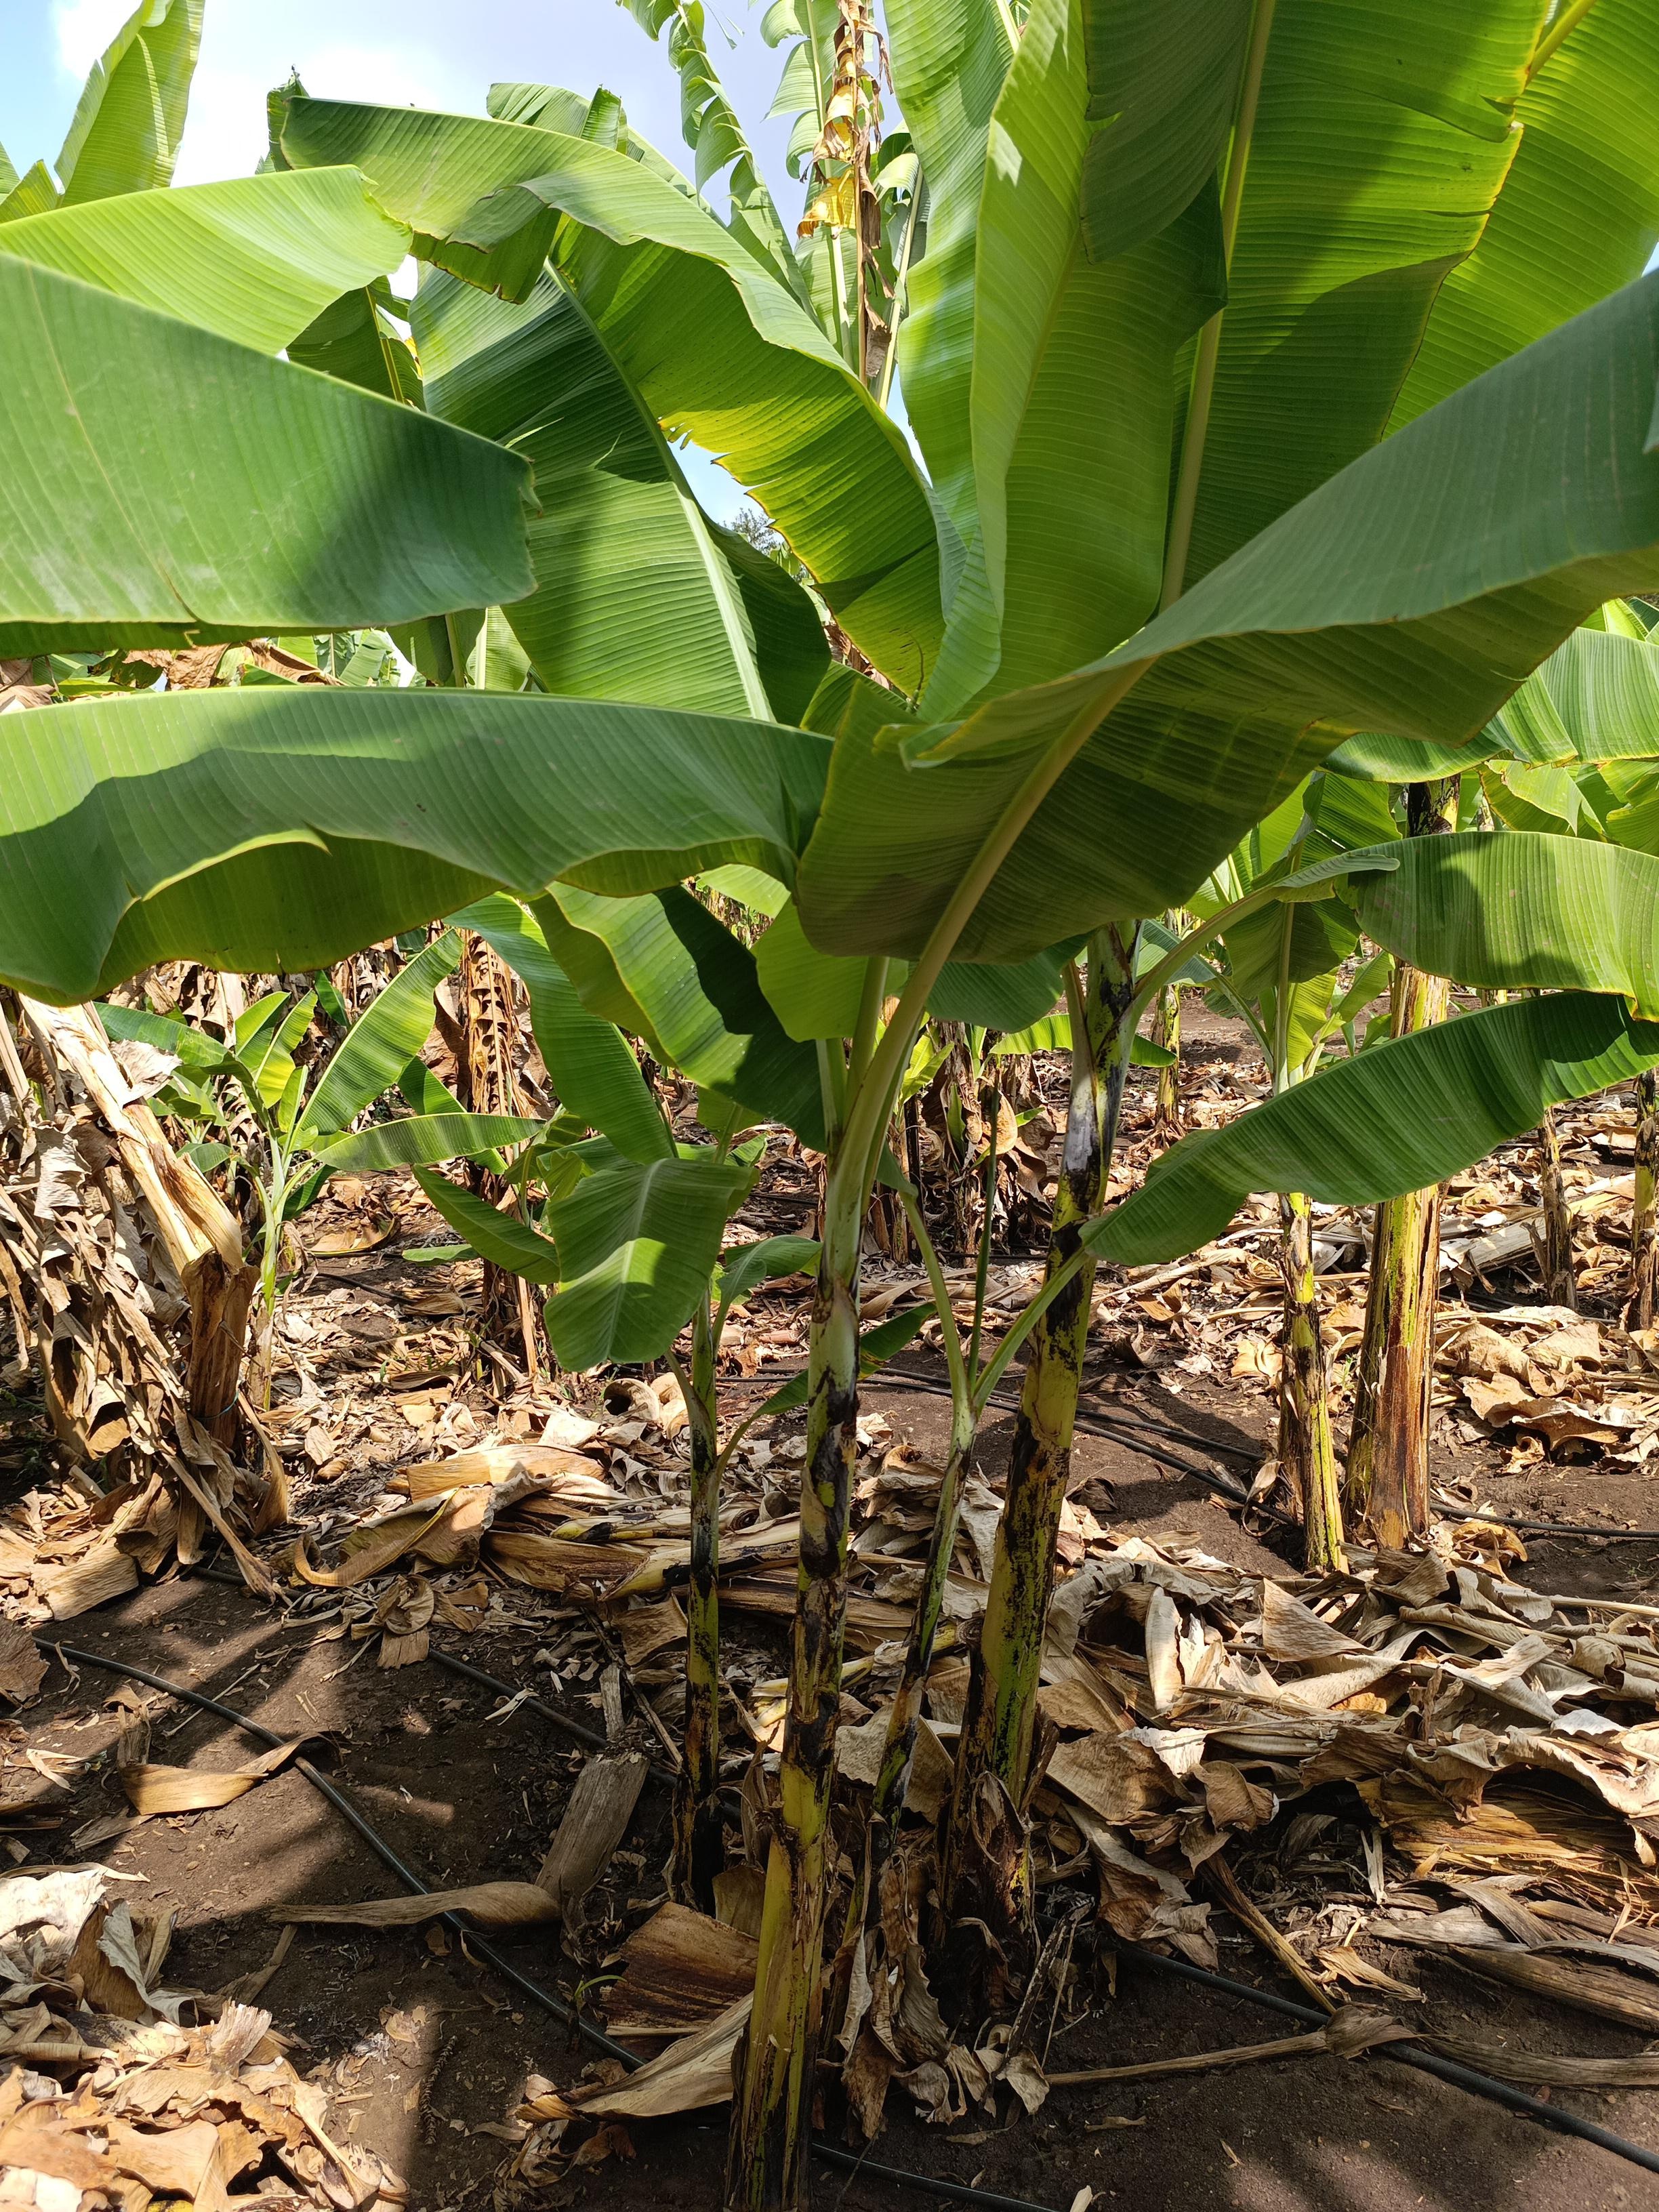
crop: banana
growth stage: vegetative
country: Tanzania
